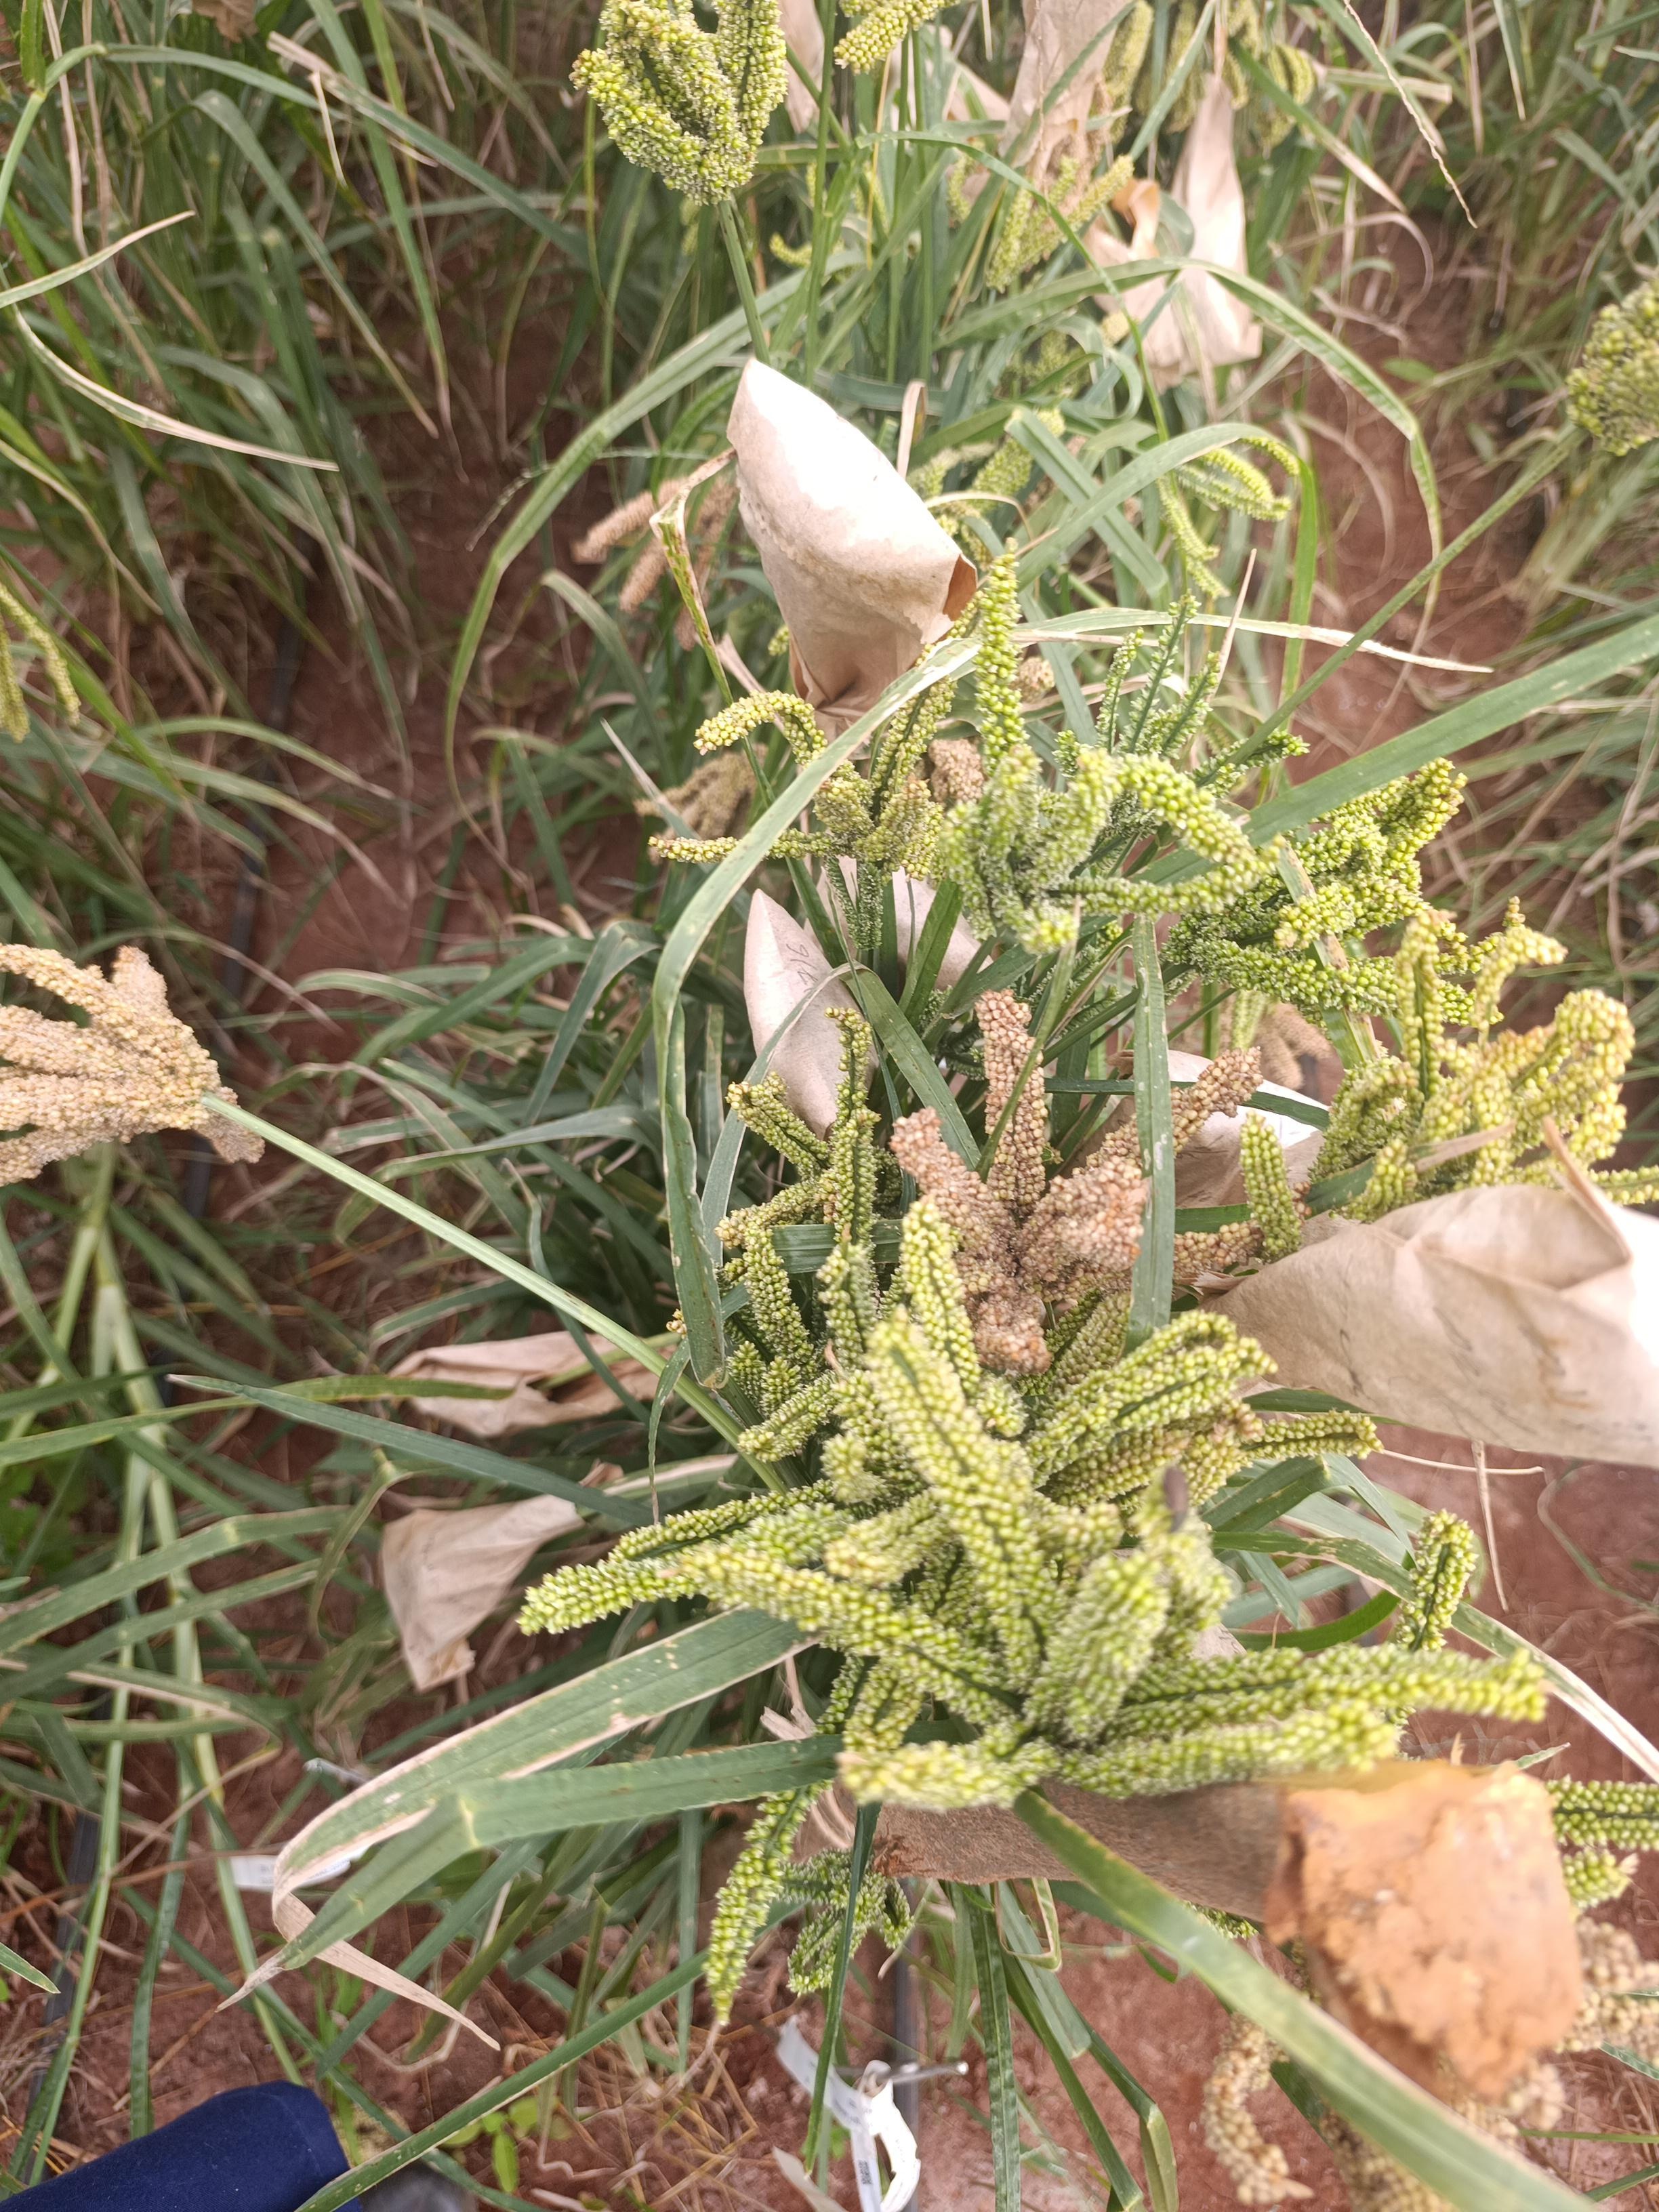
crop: finger millet
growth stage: filling grain
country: Kenya
